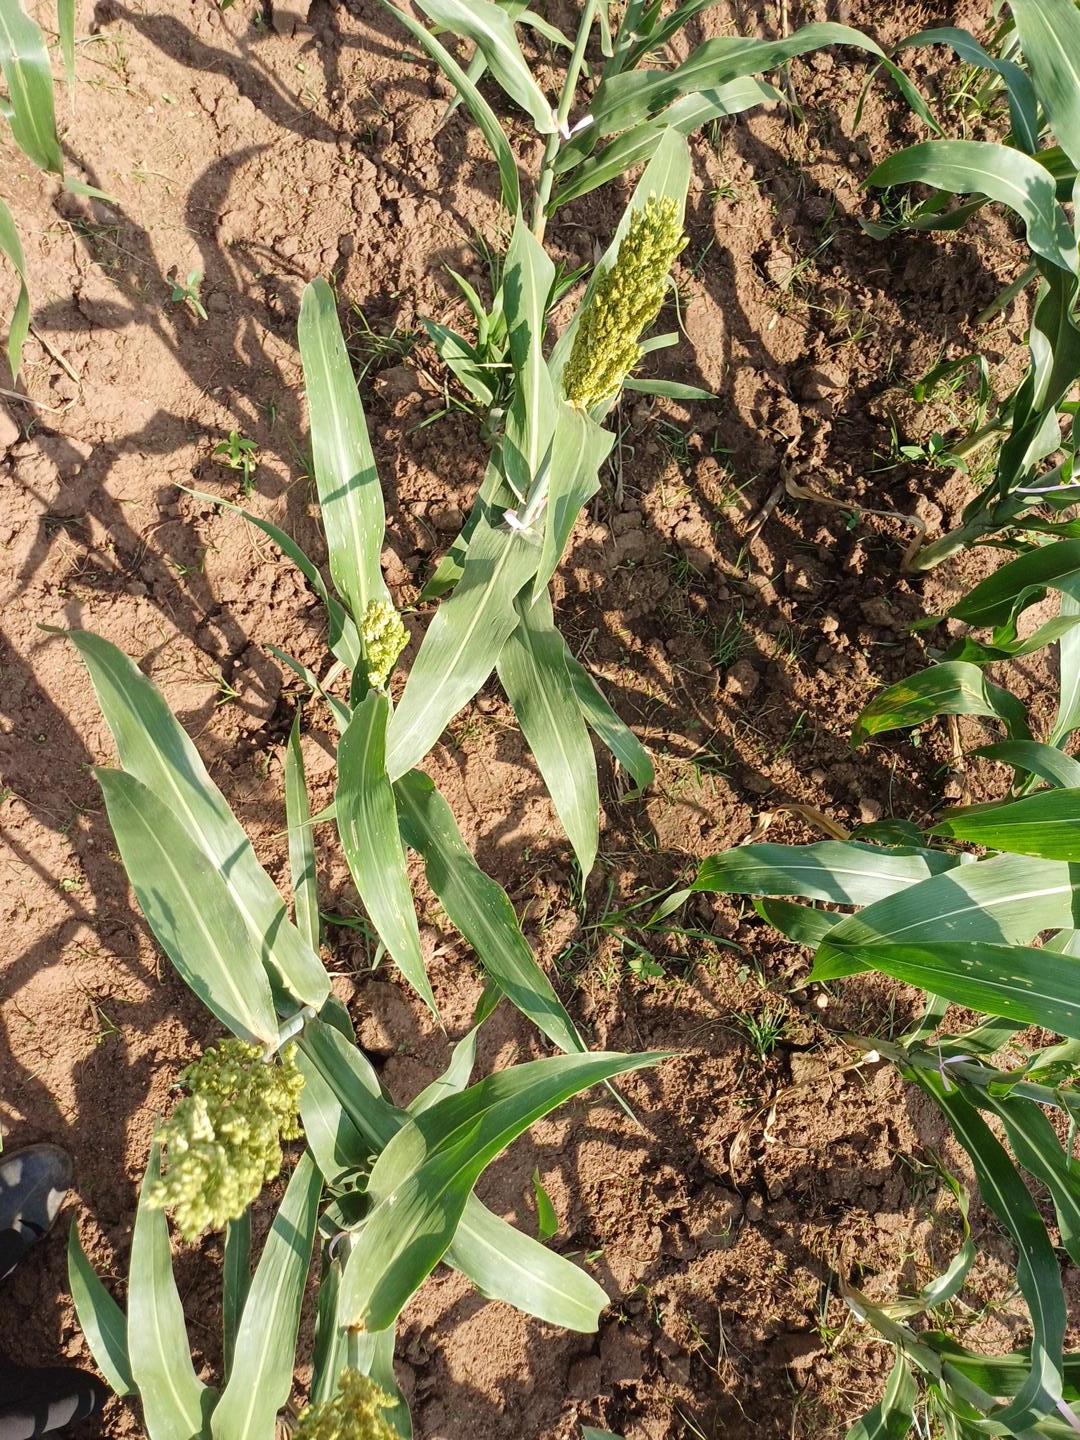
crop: sorghum
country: Kenya
